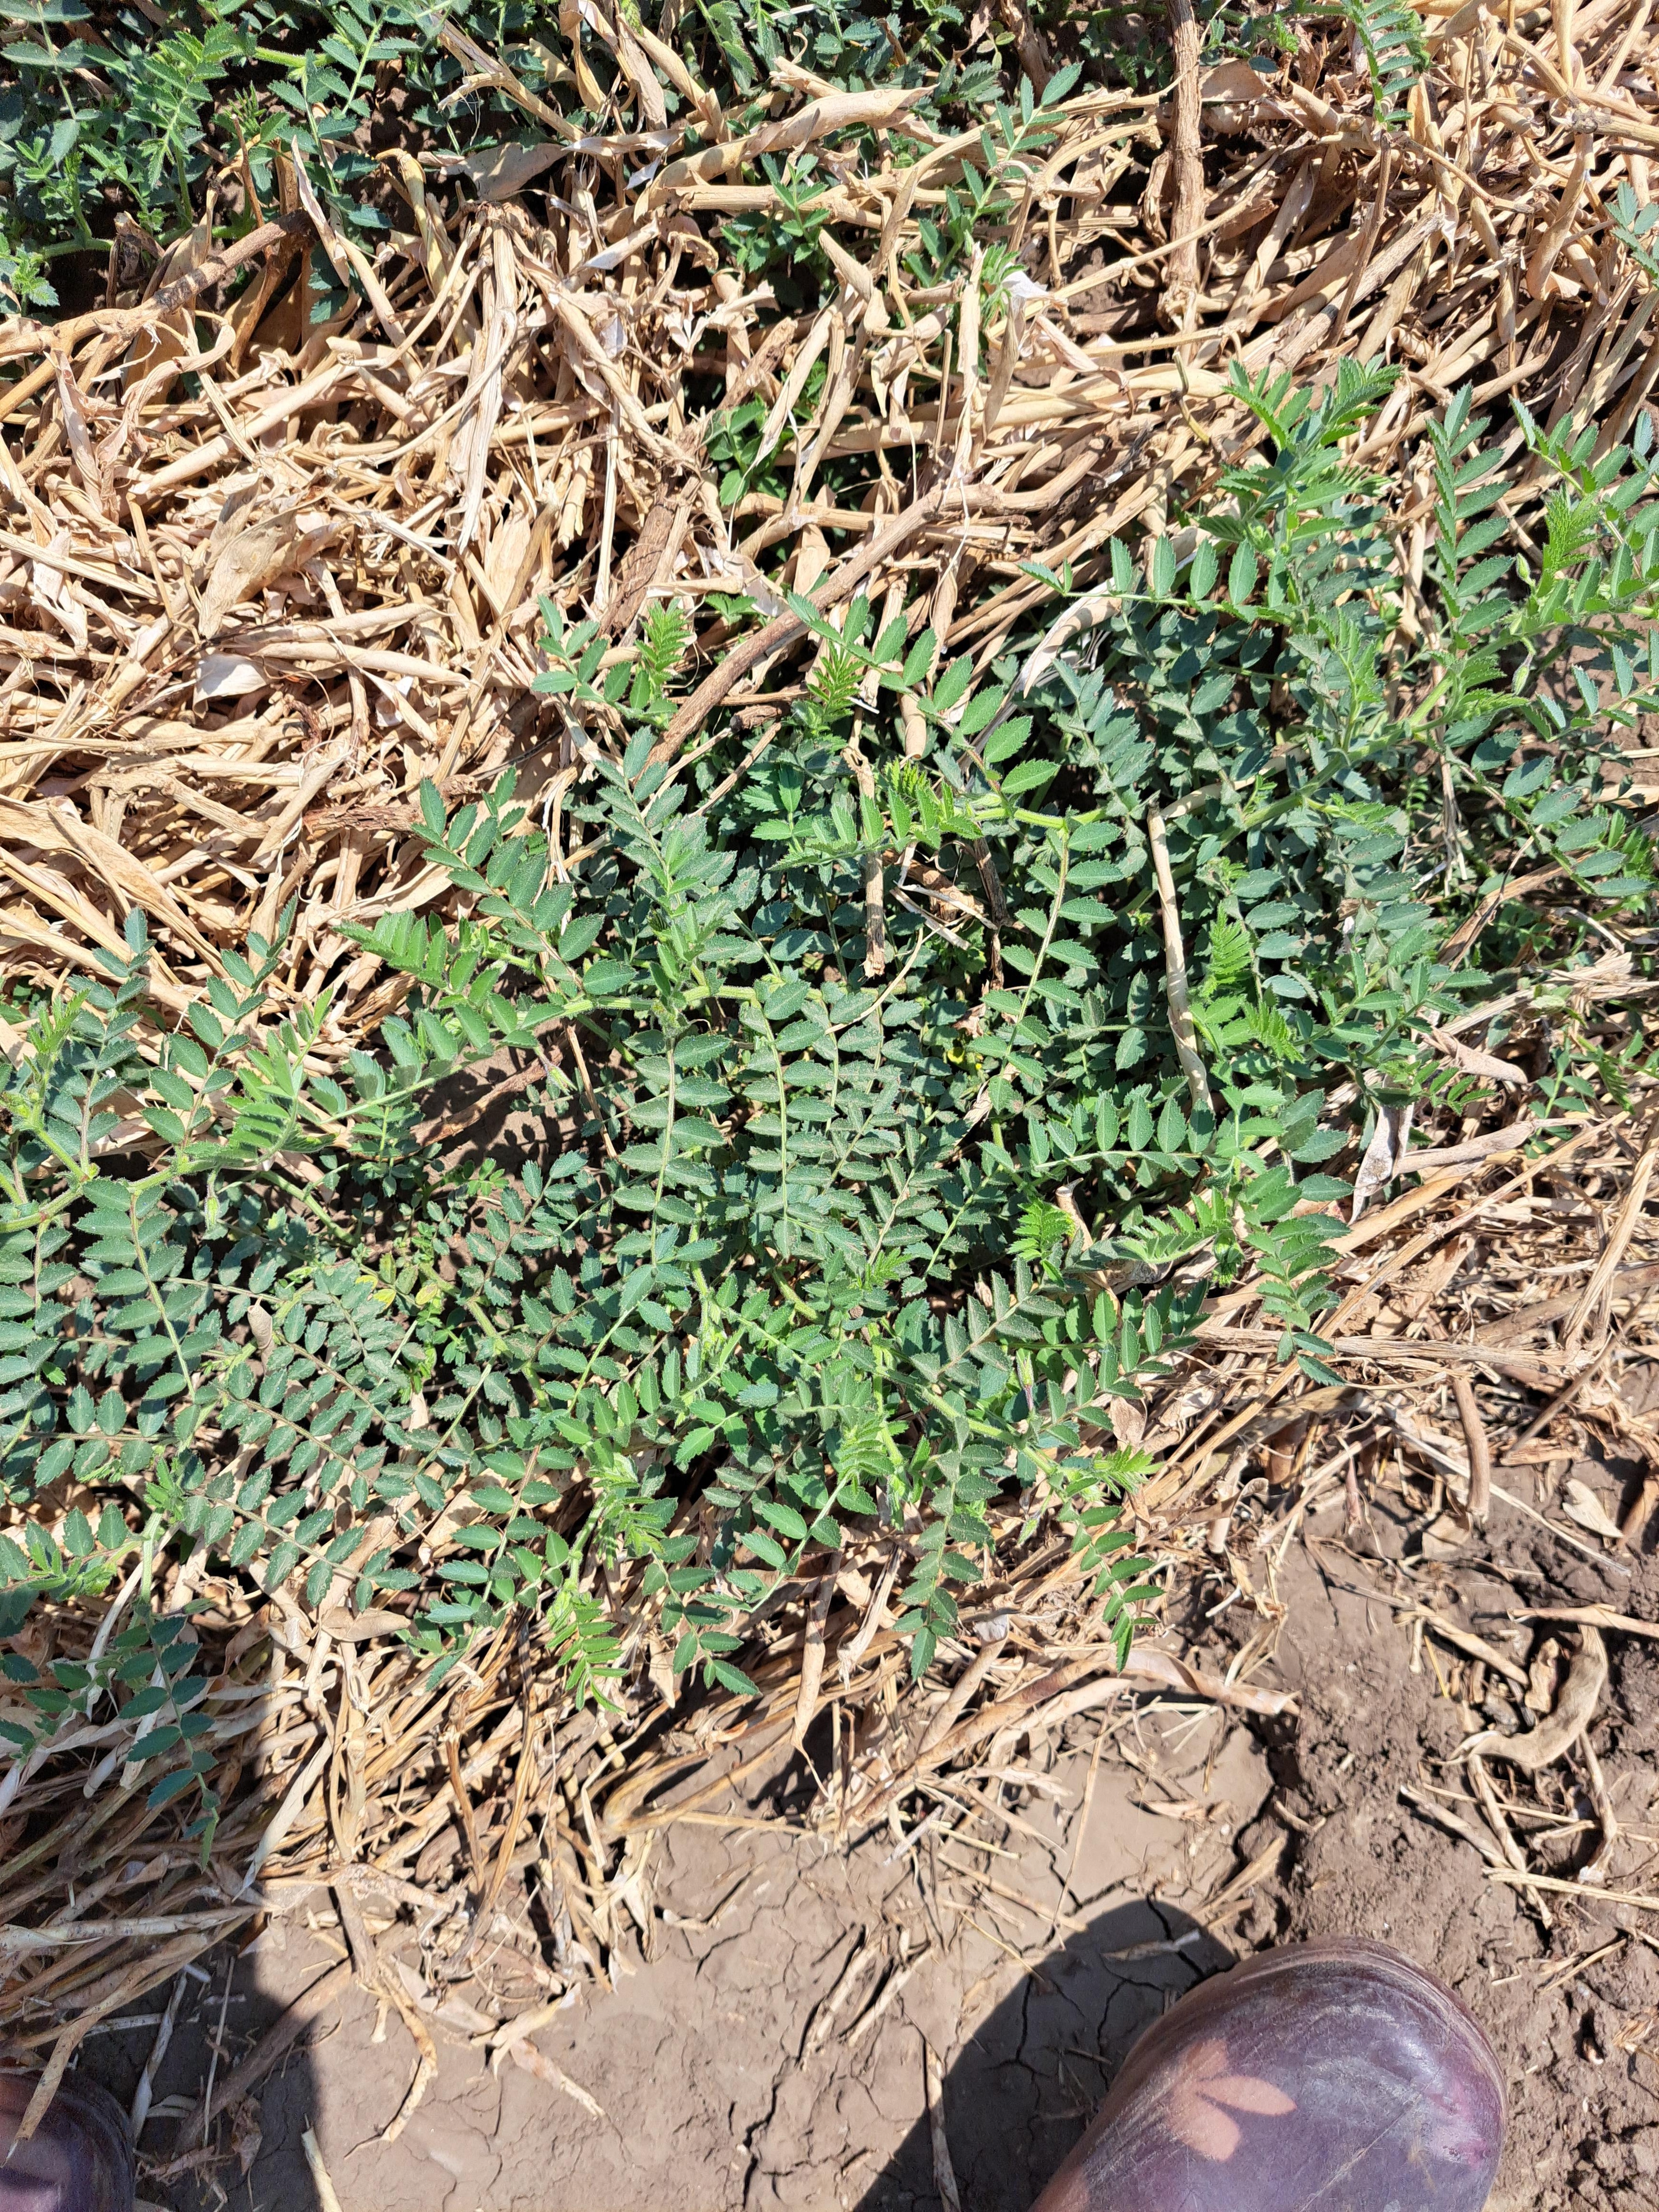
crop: chickpea
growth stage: vegetative
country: Tanzania
